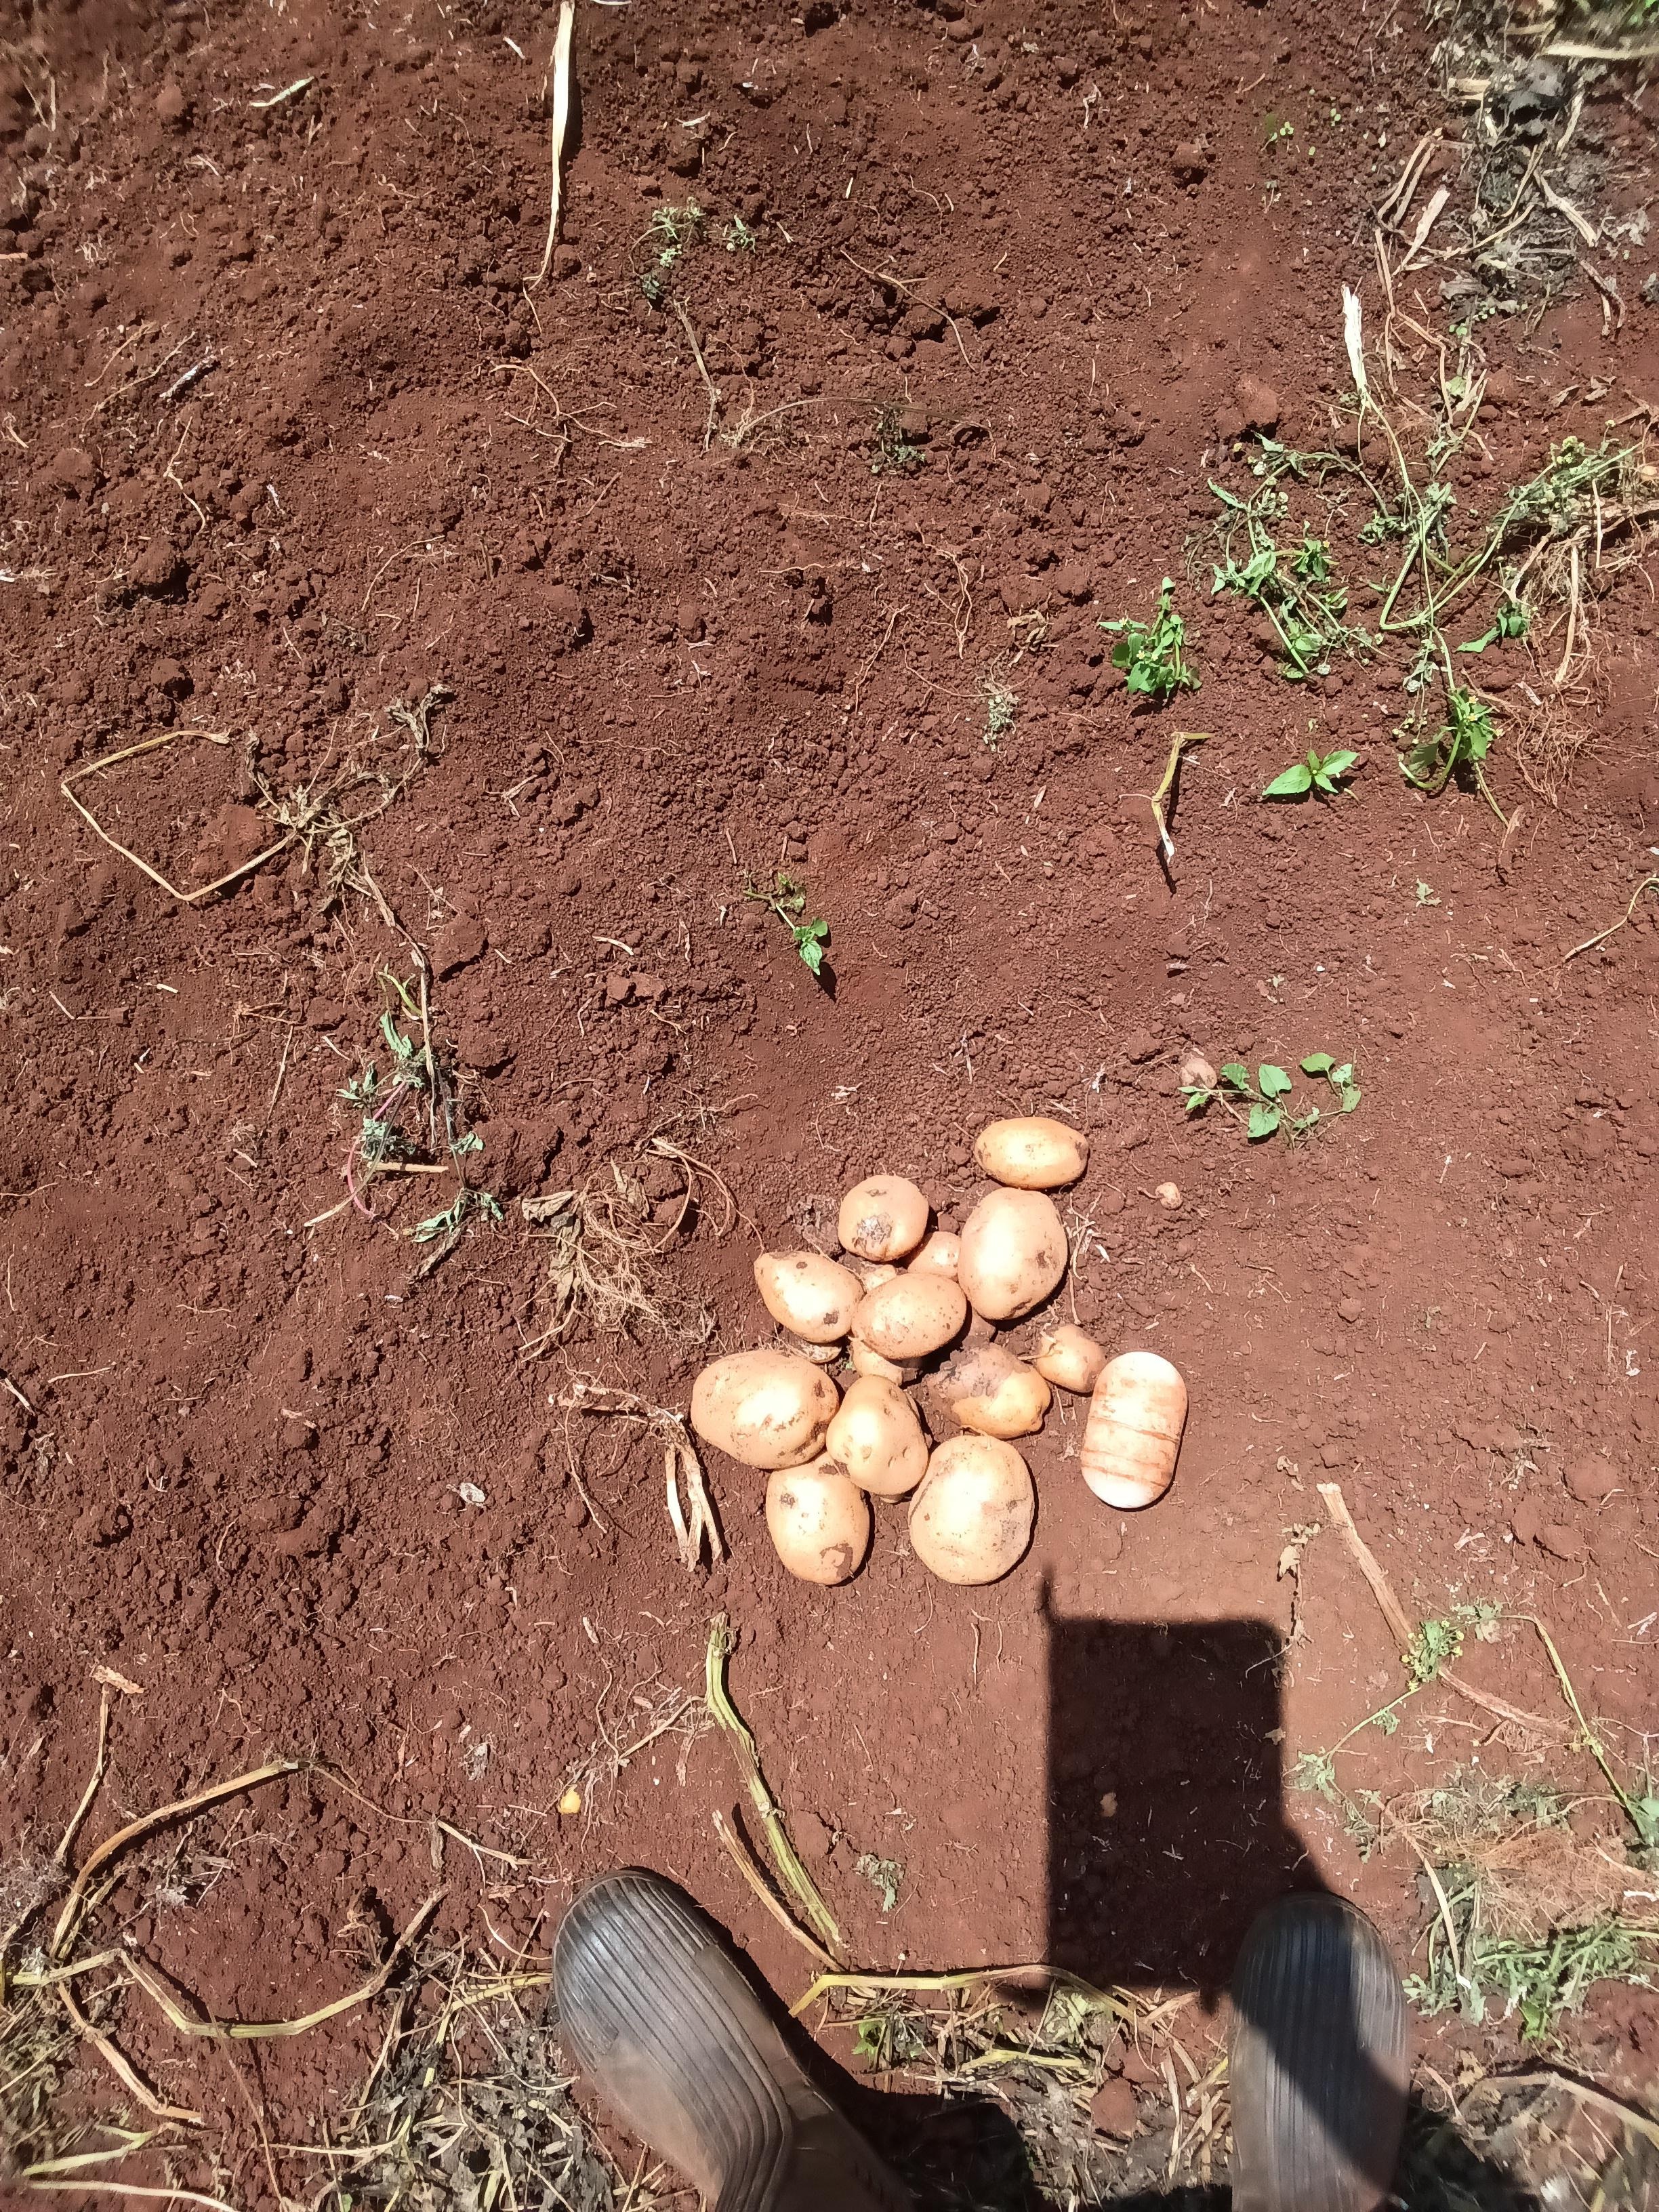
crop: potato
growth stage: harvest
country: Kenya
